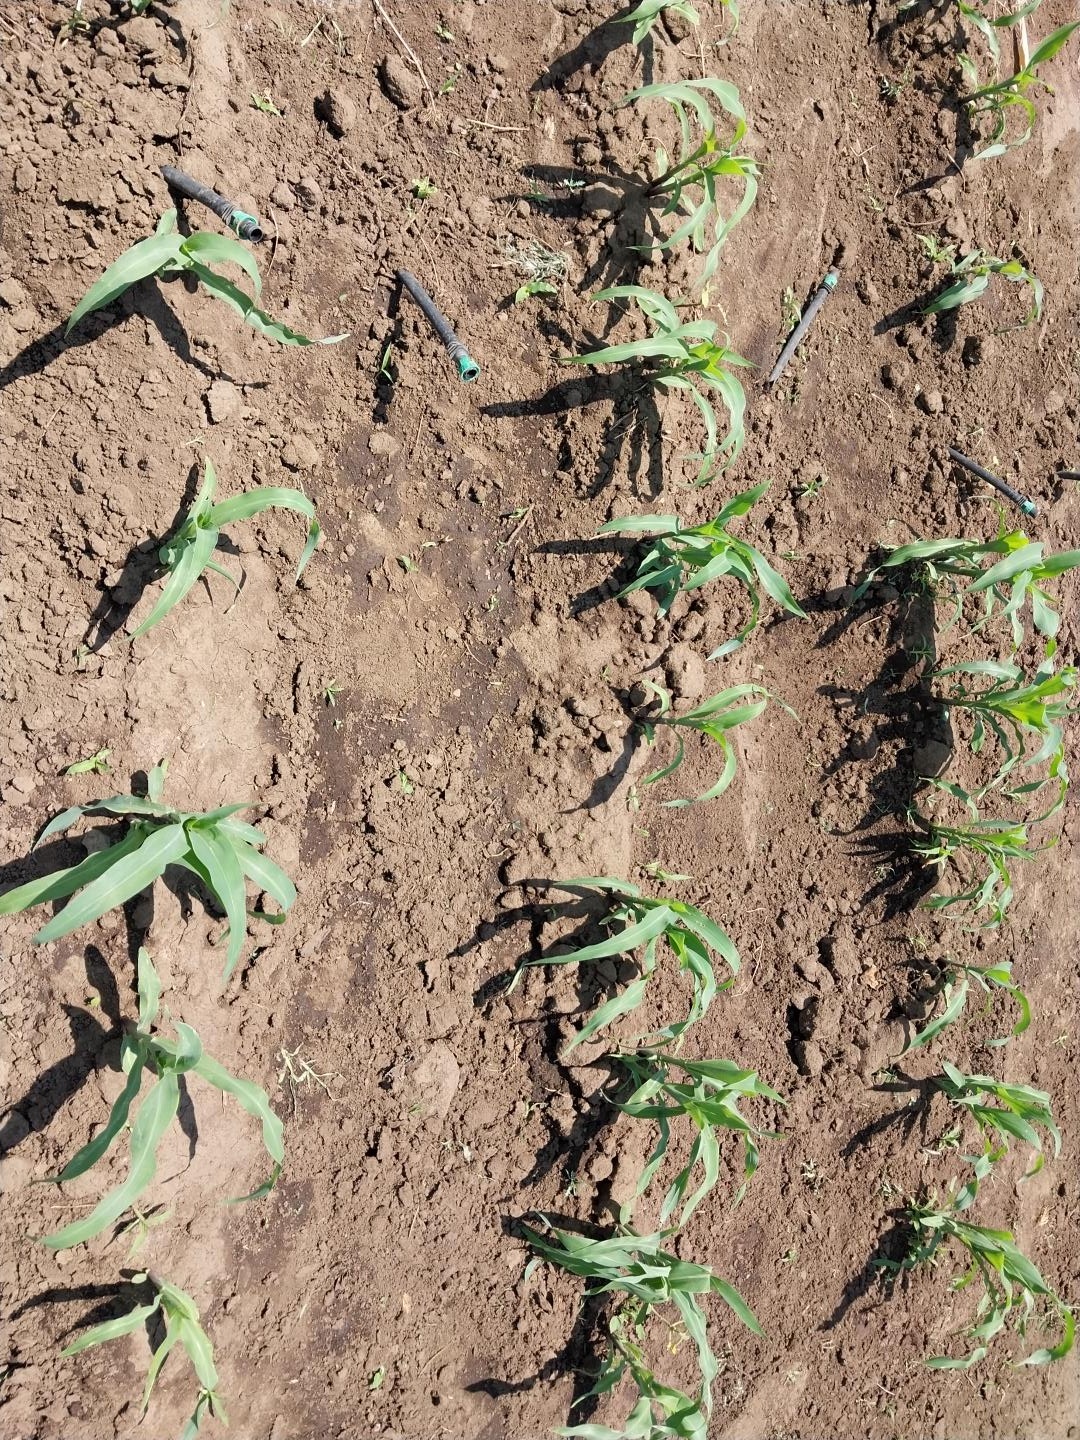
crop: maize
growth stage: vegetative
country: Tanzania
